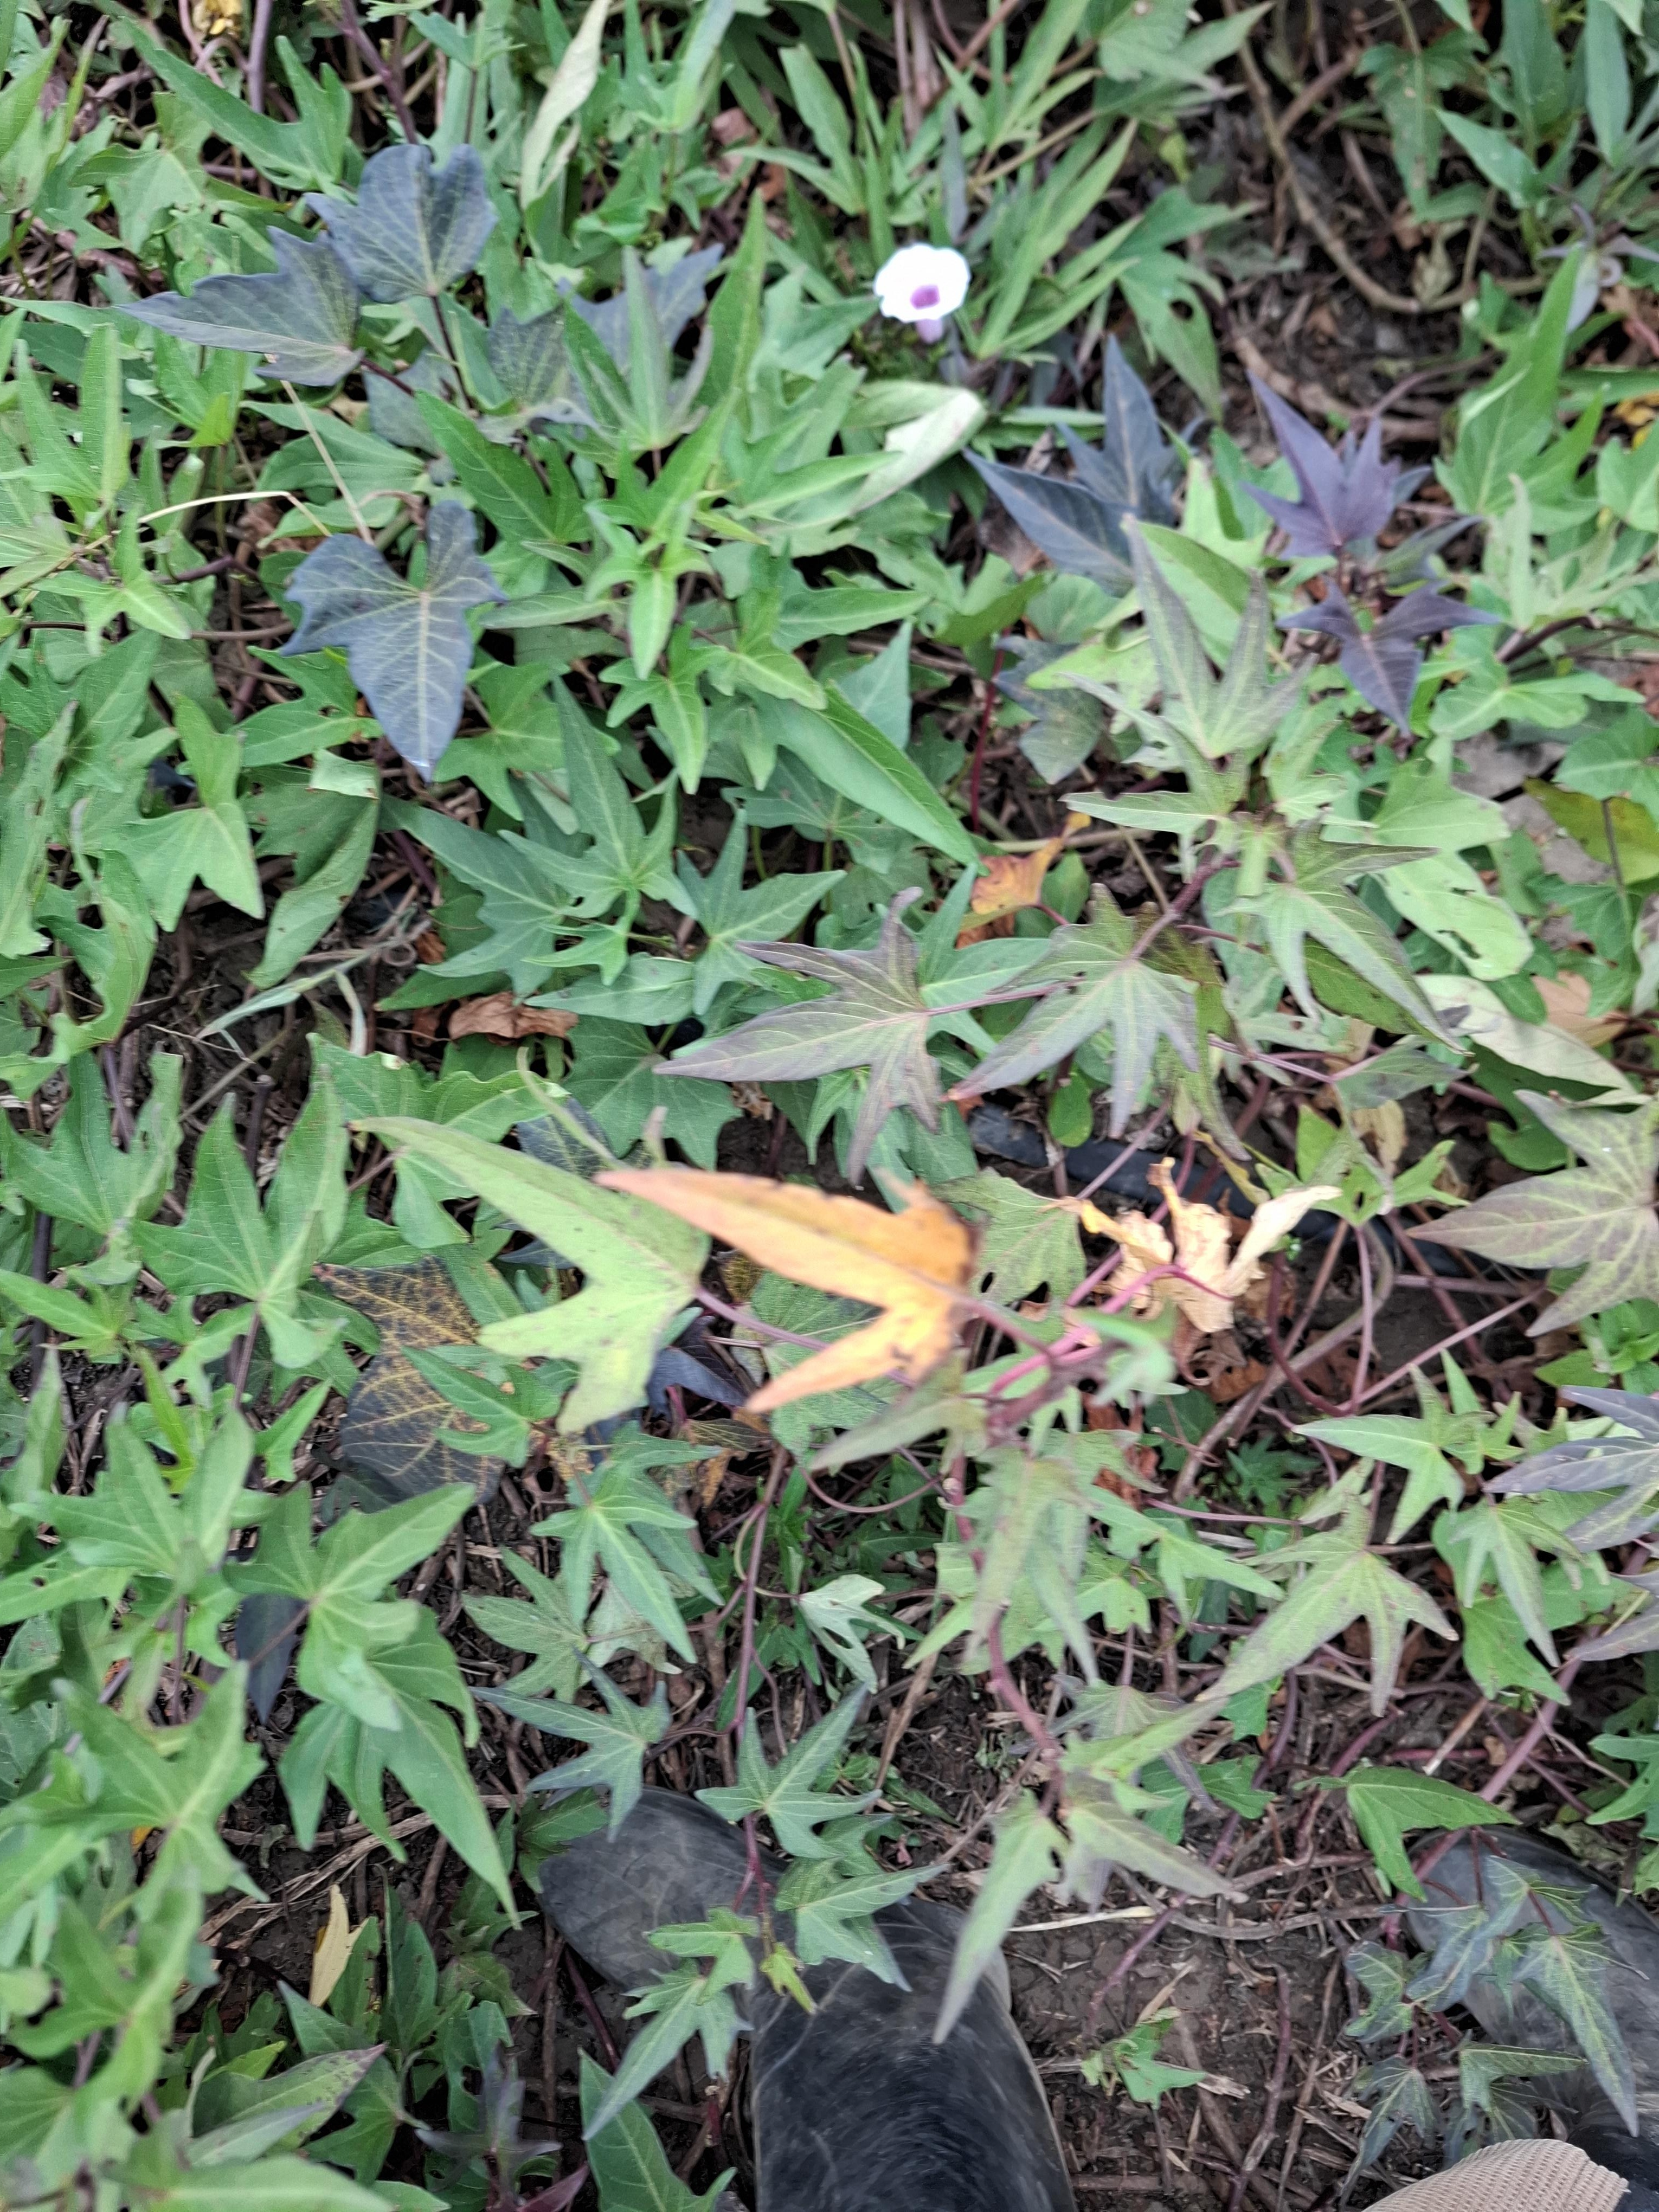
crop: sweet potato
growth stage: flowering
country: Tanzania
